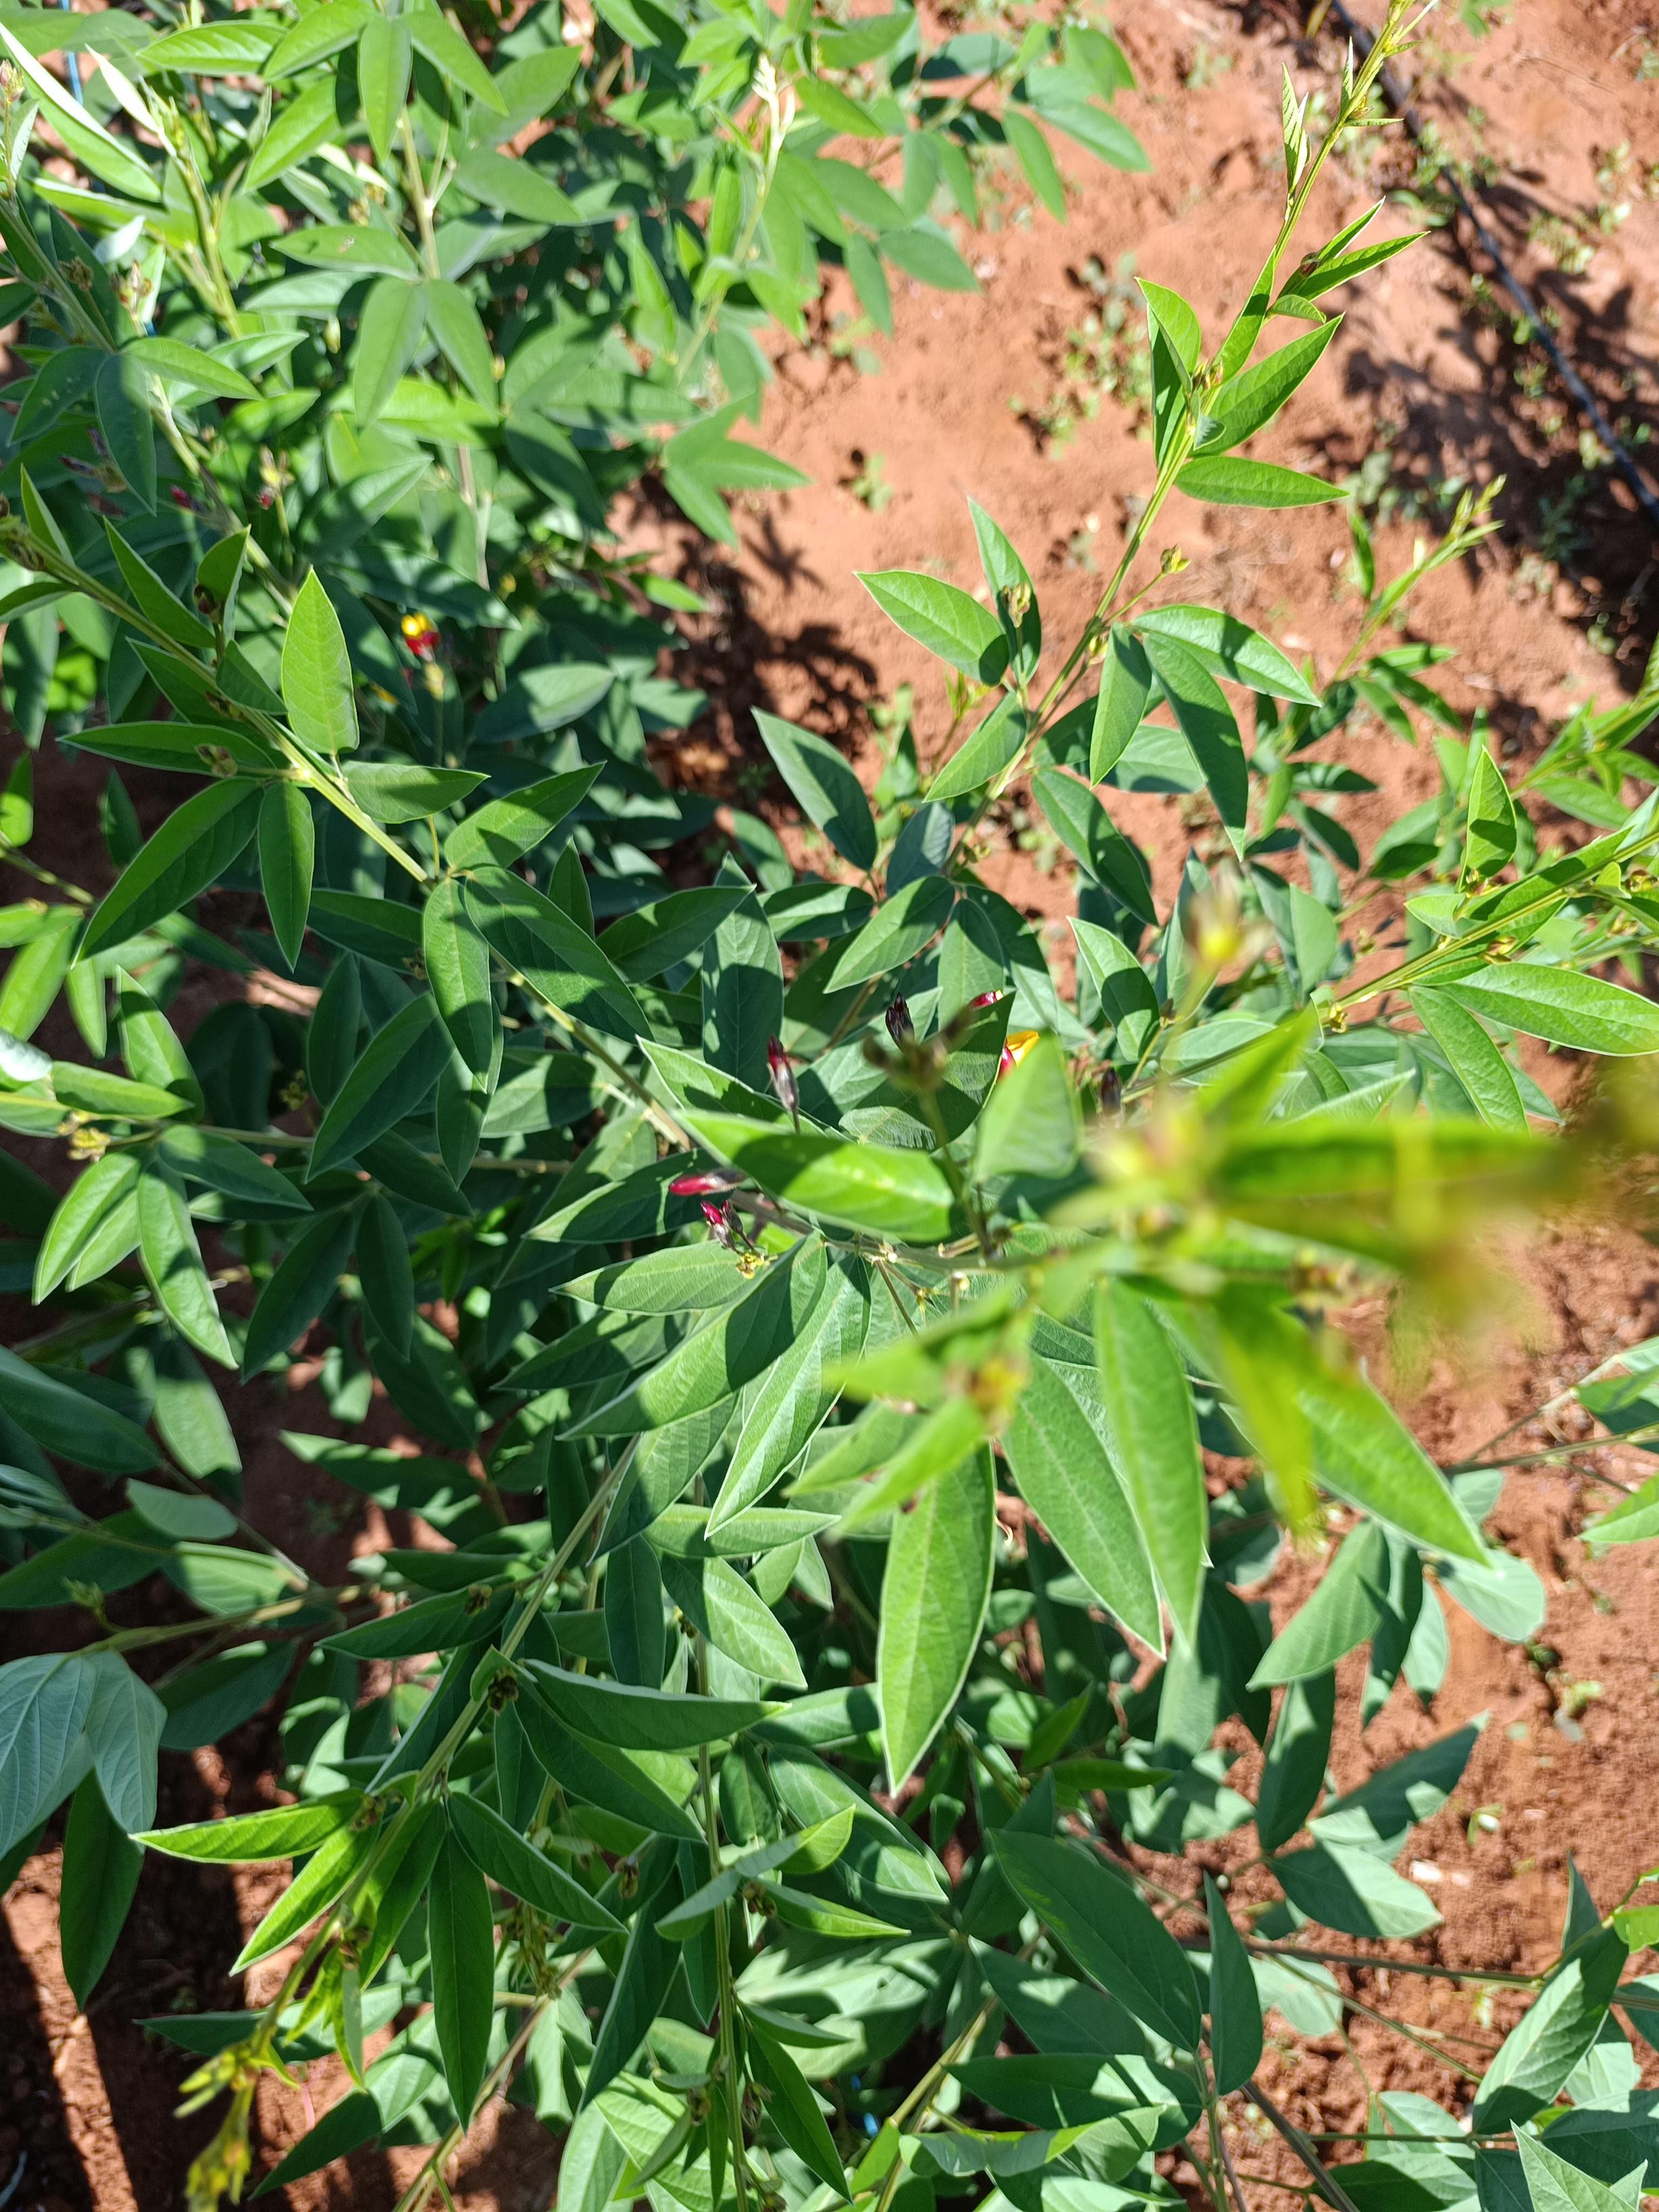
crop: pigeonpea
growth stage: vegetative
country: Kenya
